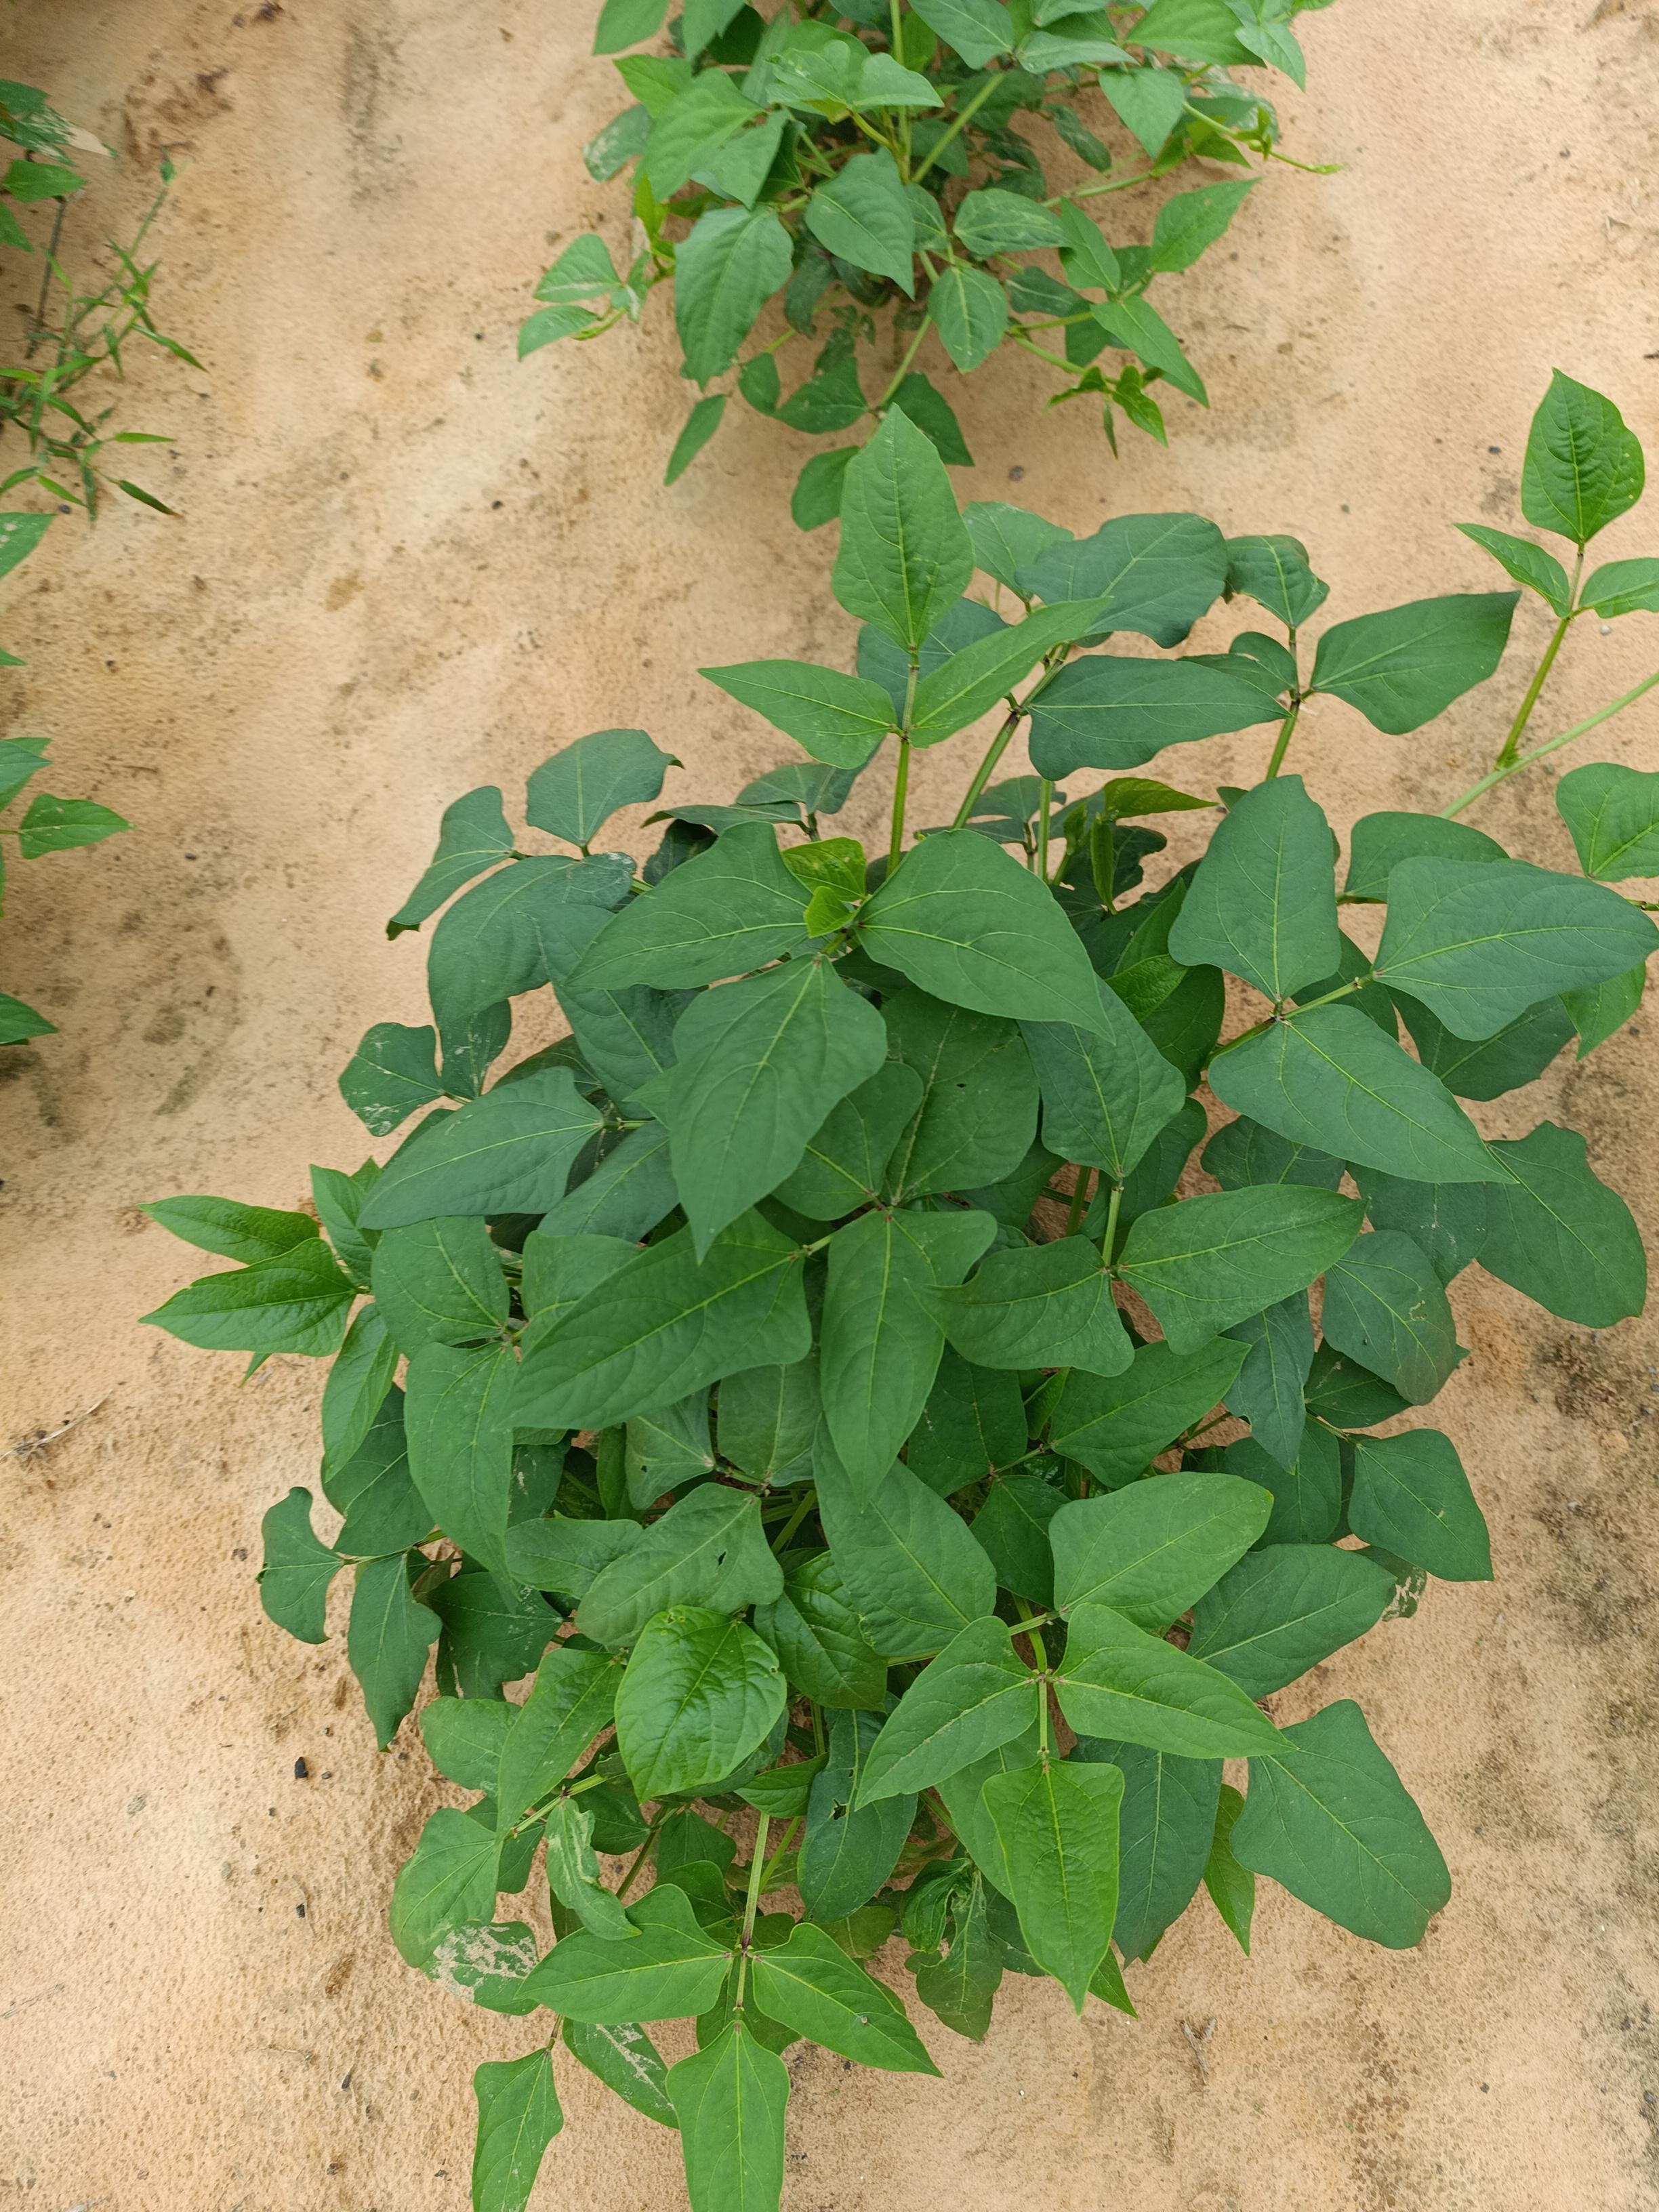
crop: cowpea
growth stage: emergence
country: Nigeria
